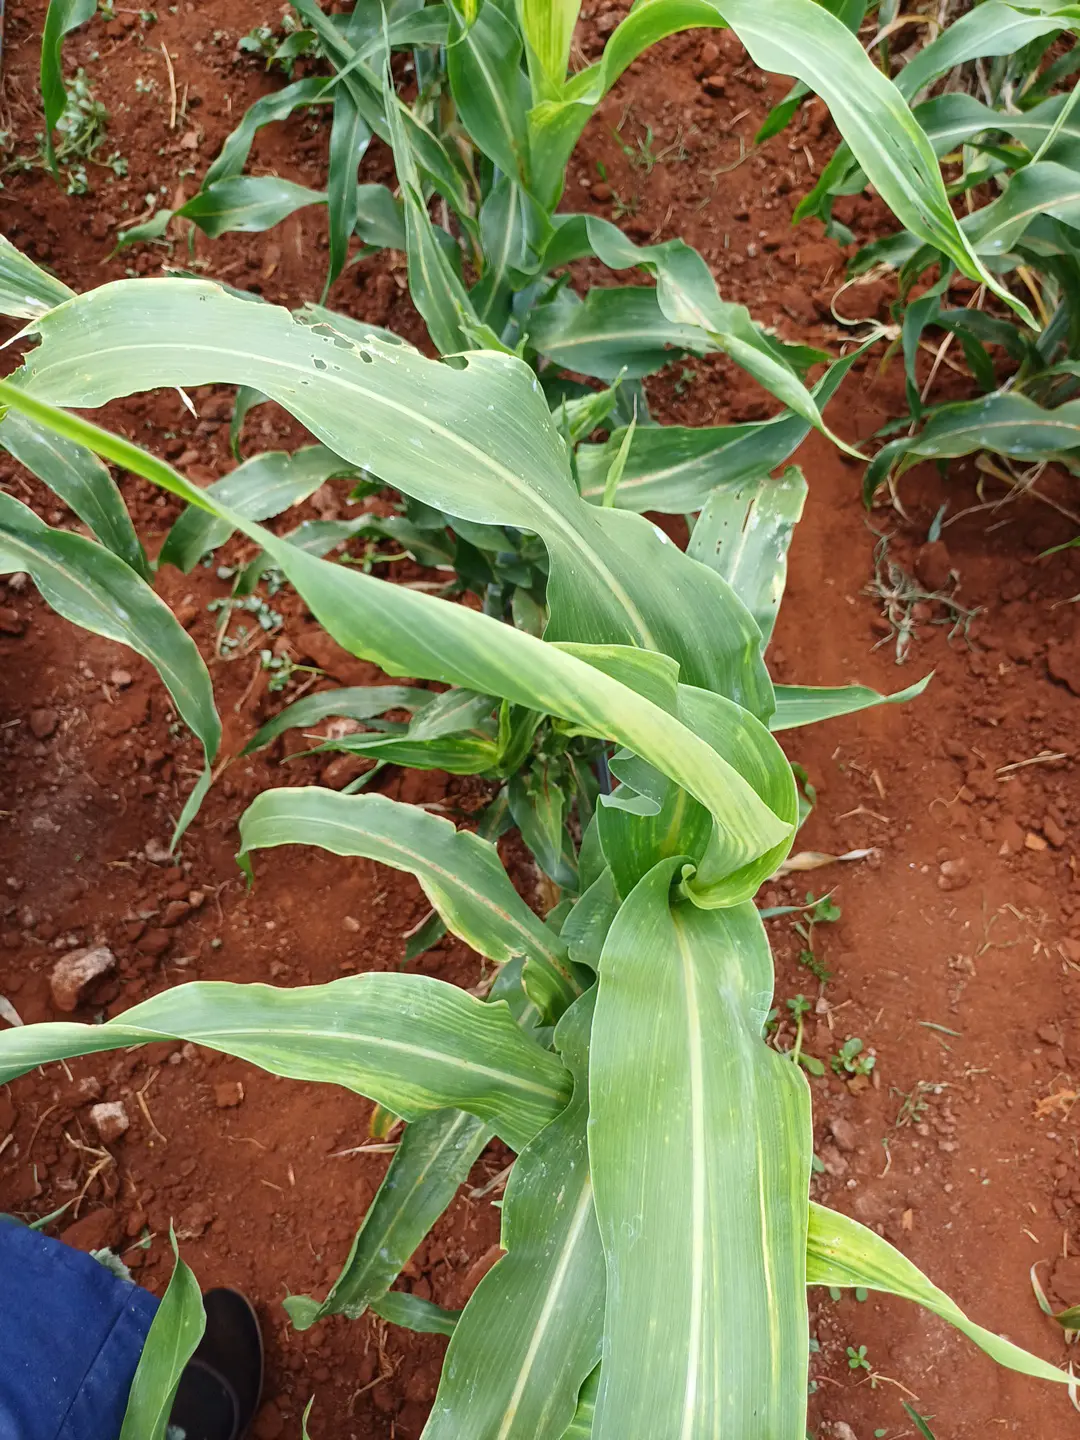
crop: sorghum
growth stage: vegetative
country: Kenya
